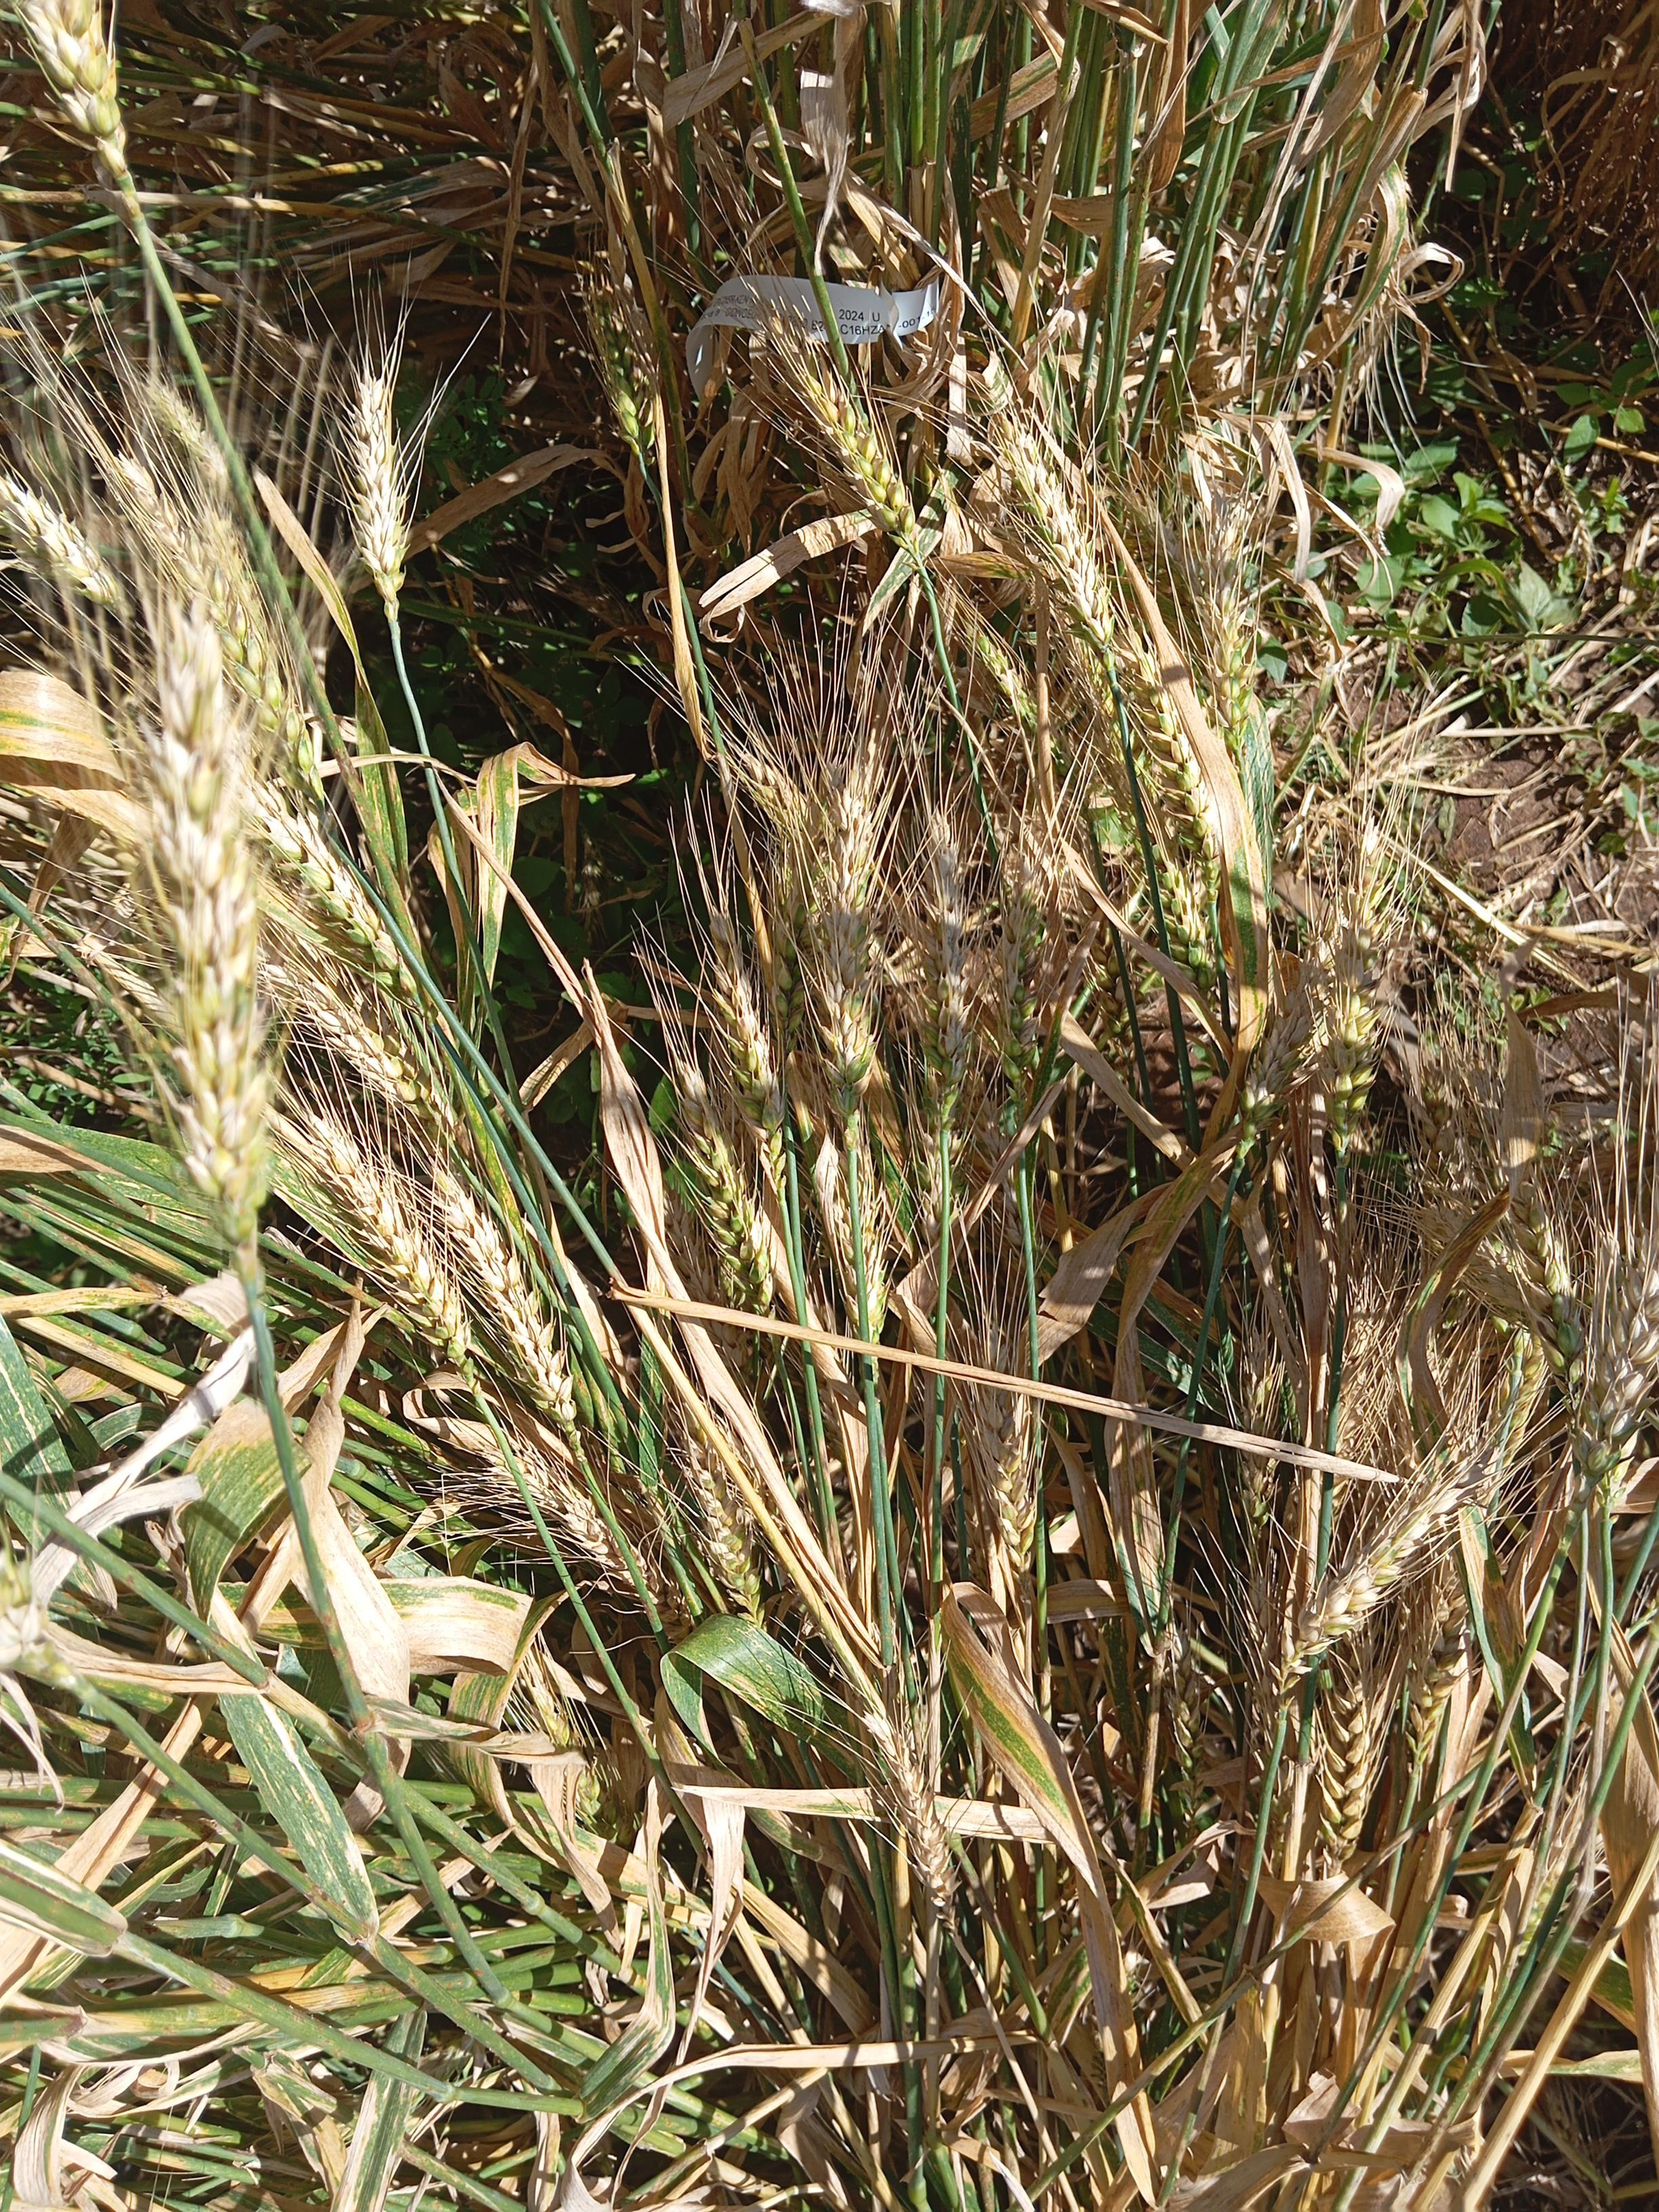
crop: wheat
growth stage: maturity
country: Kenya
